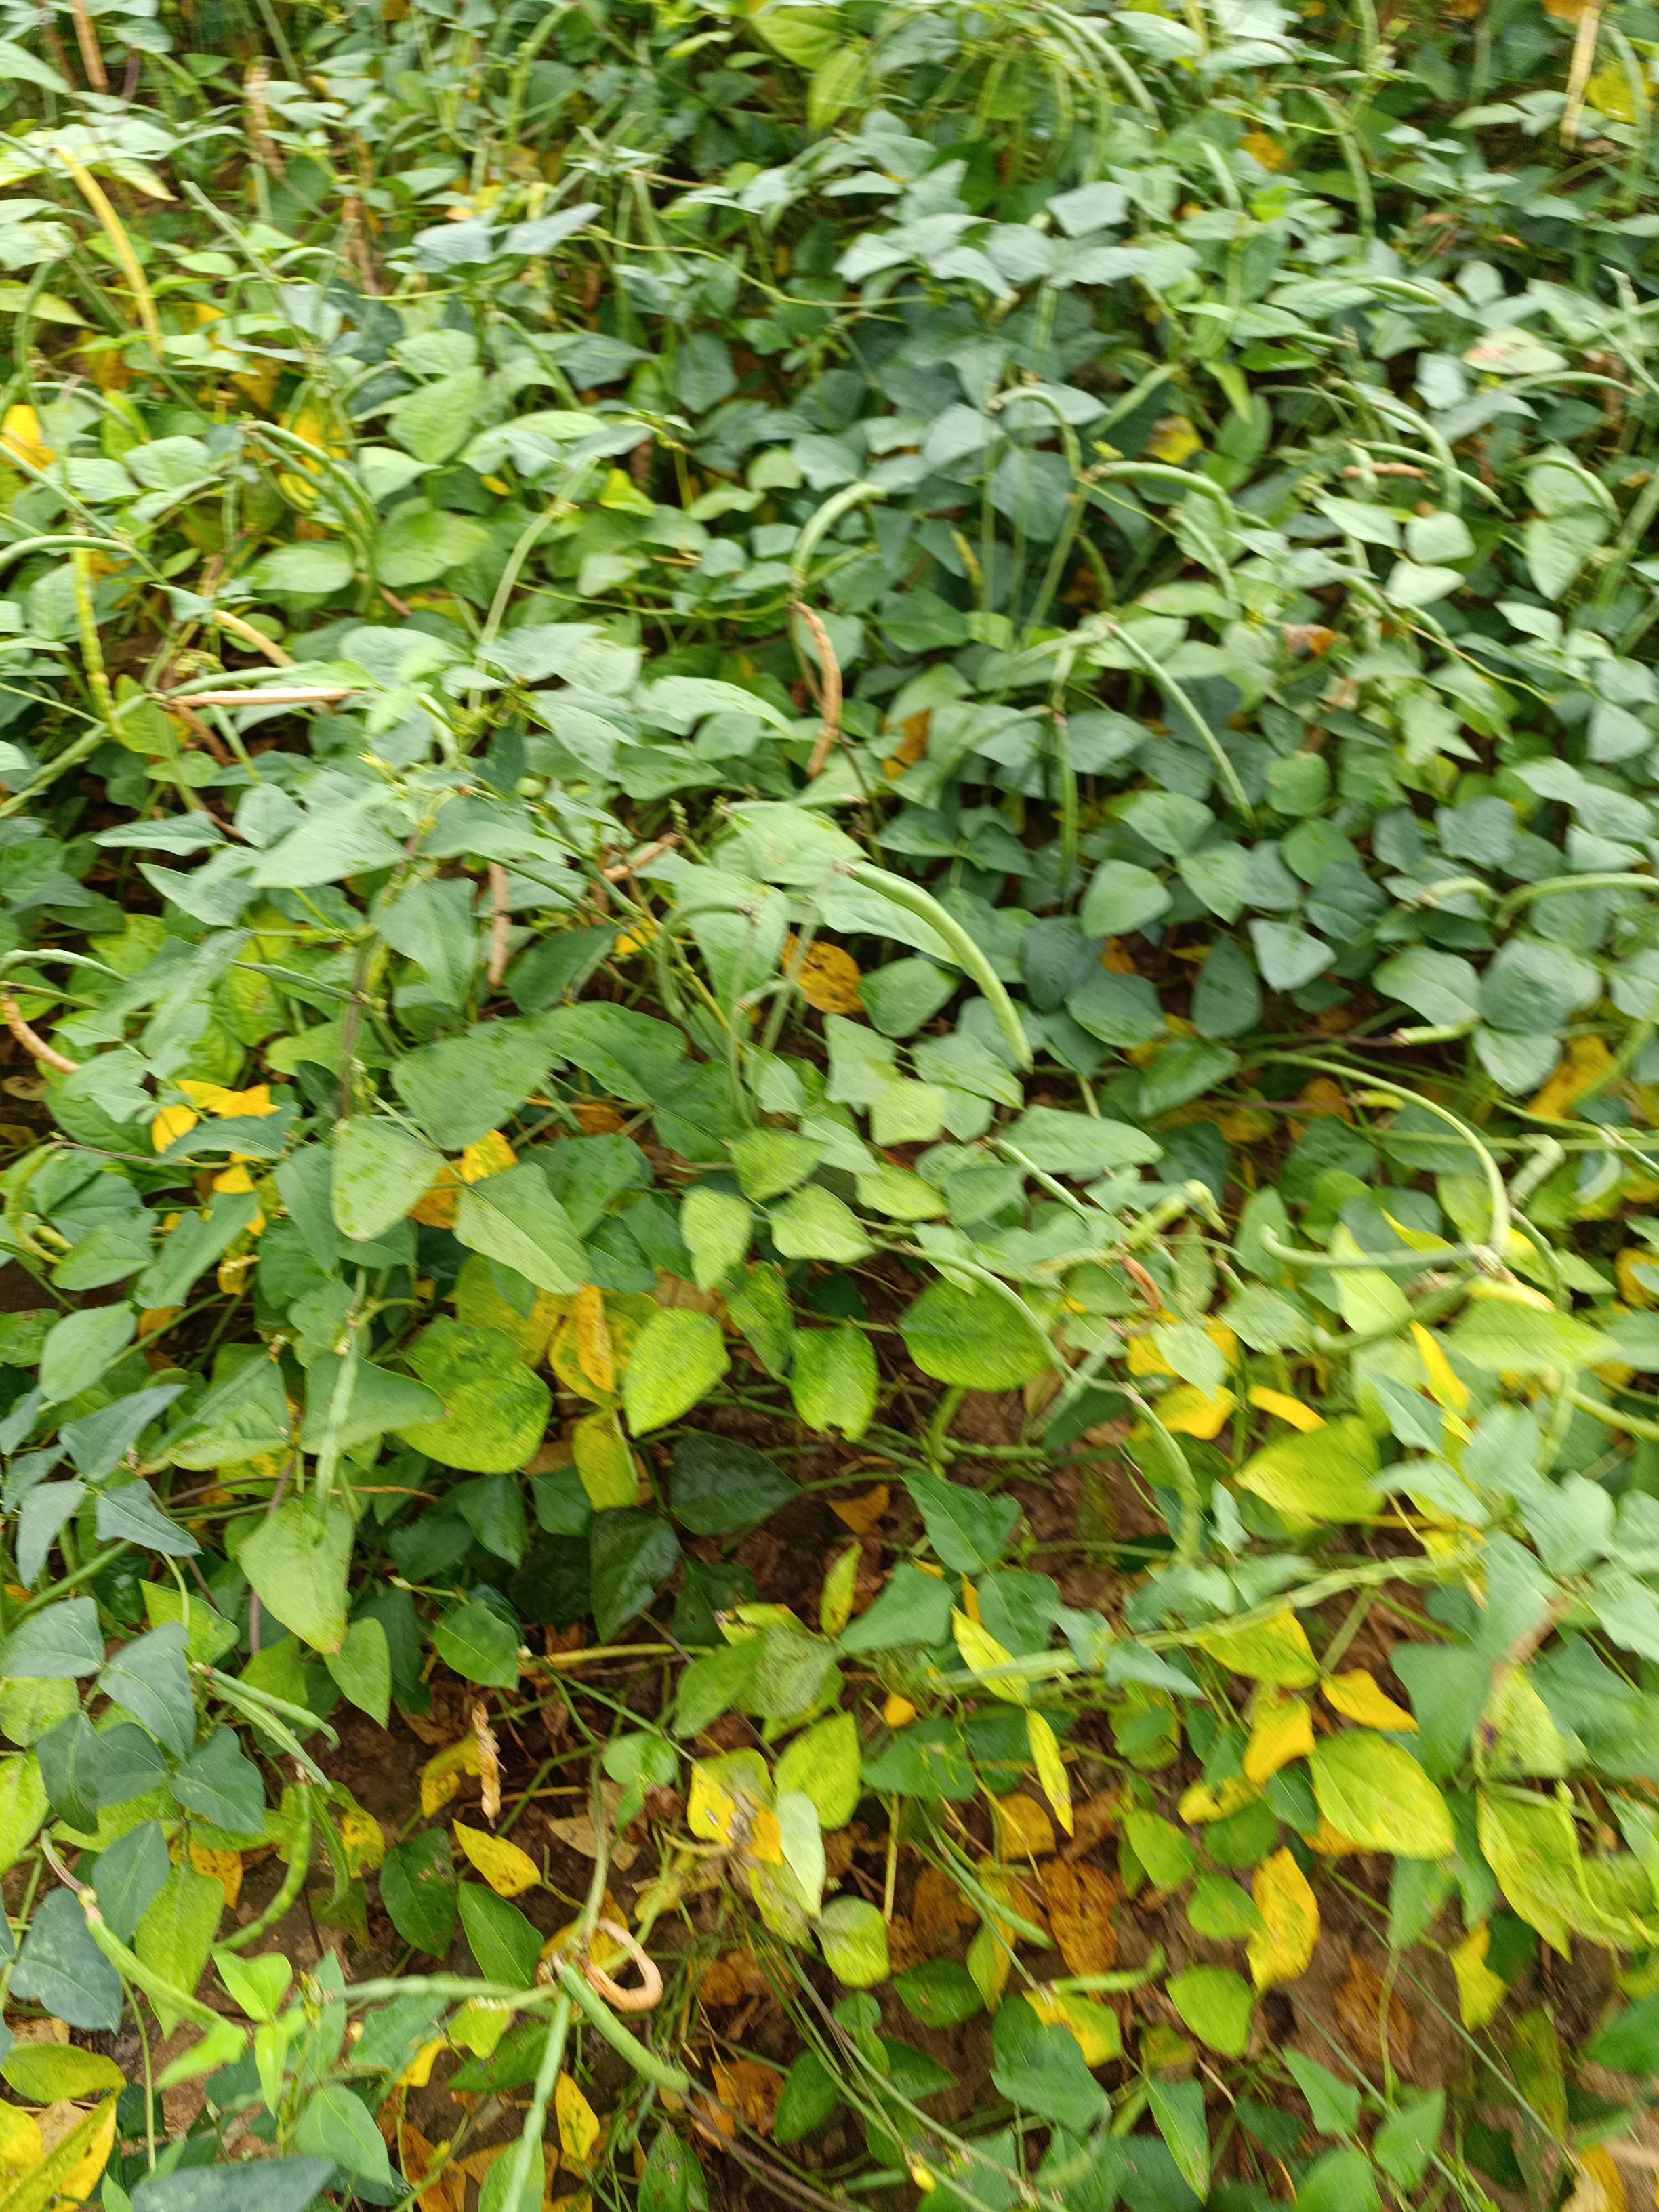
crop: cowpea
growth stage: maturity
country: Nigeria
